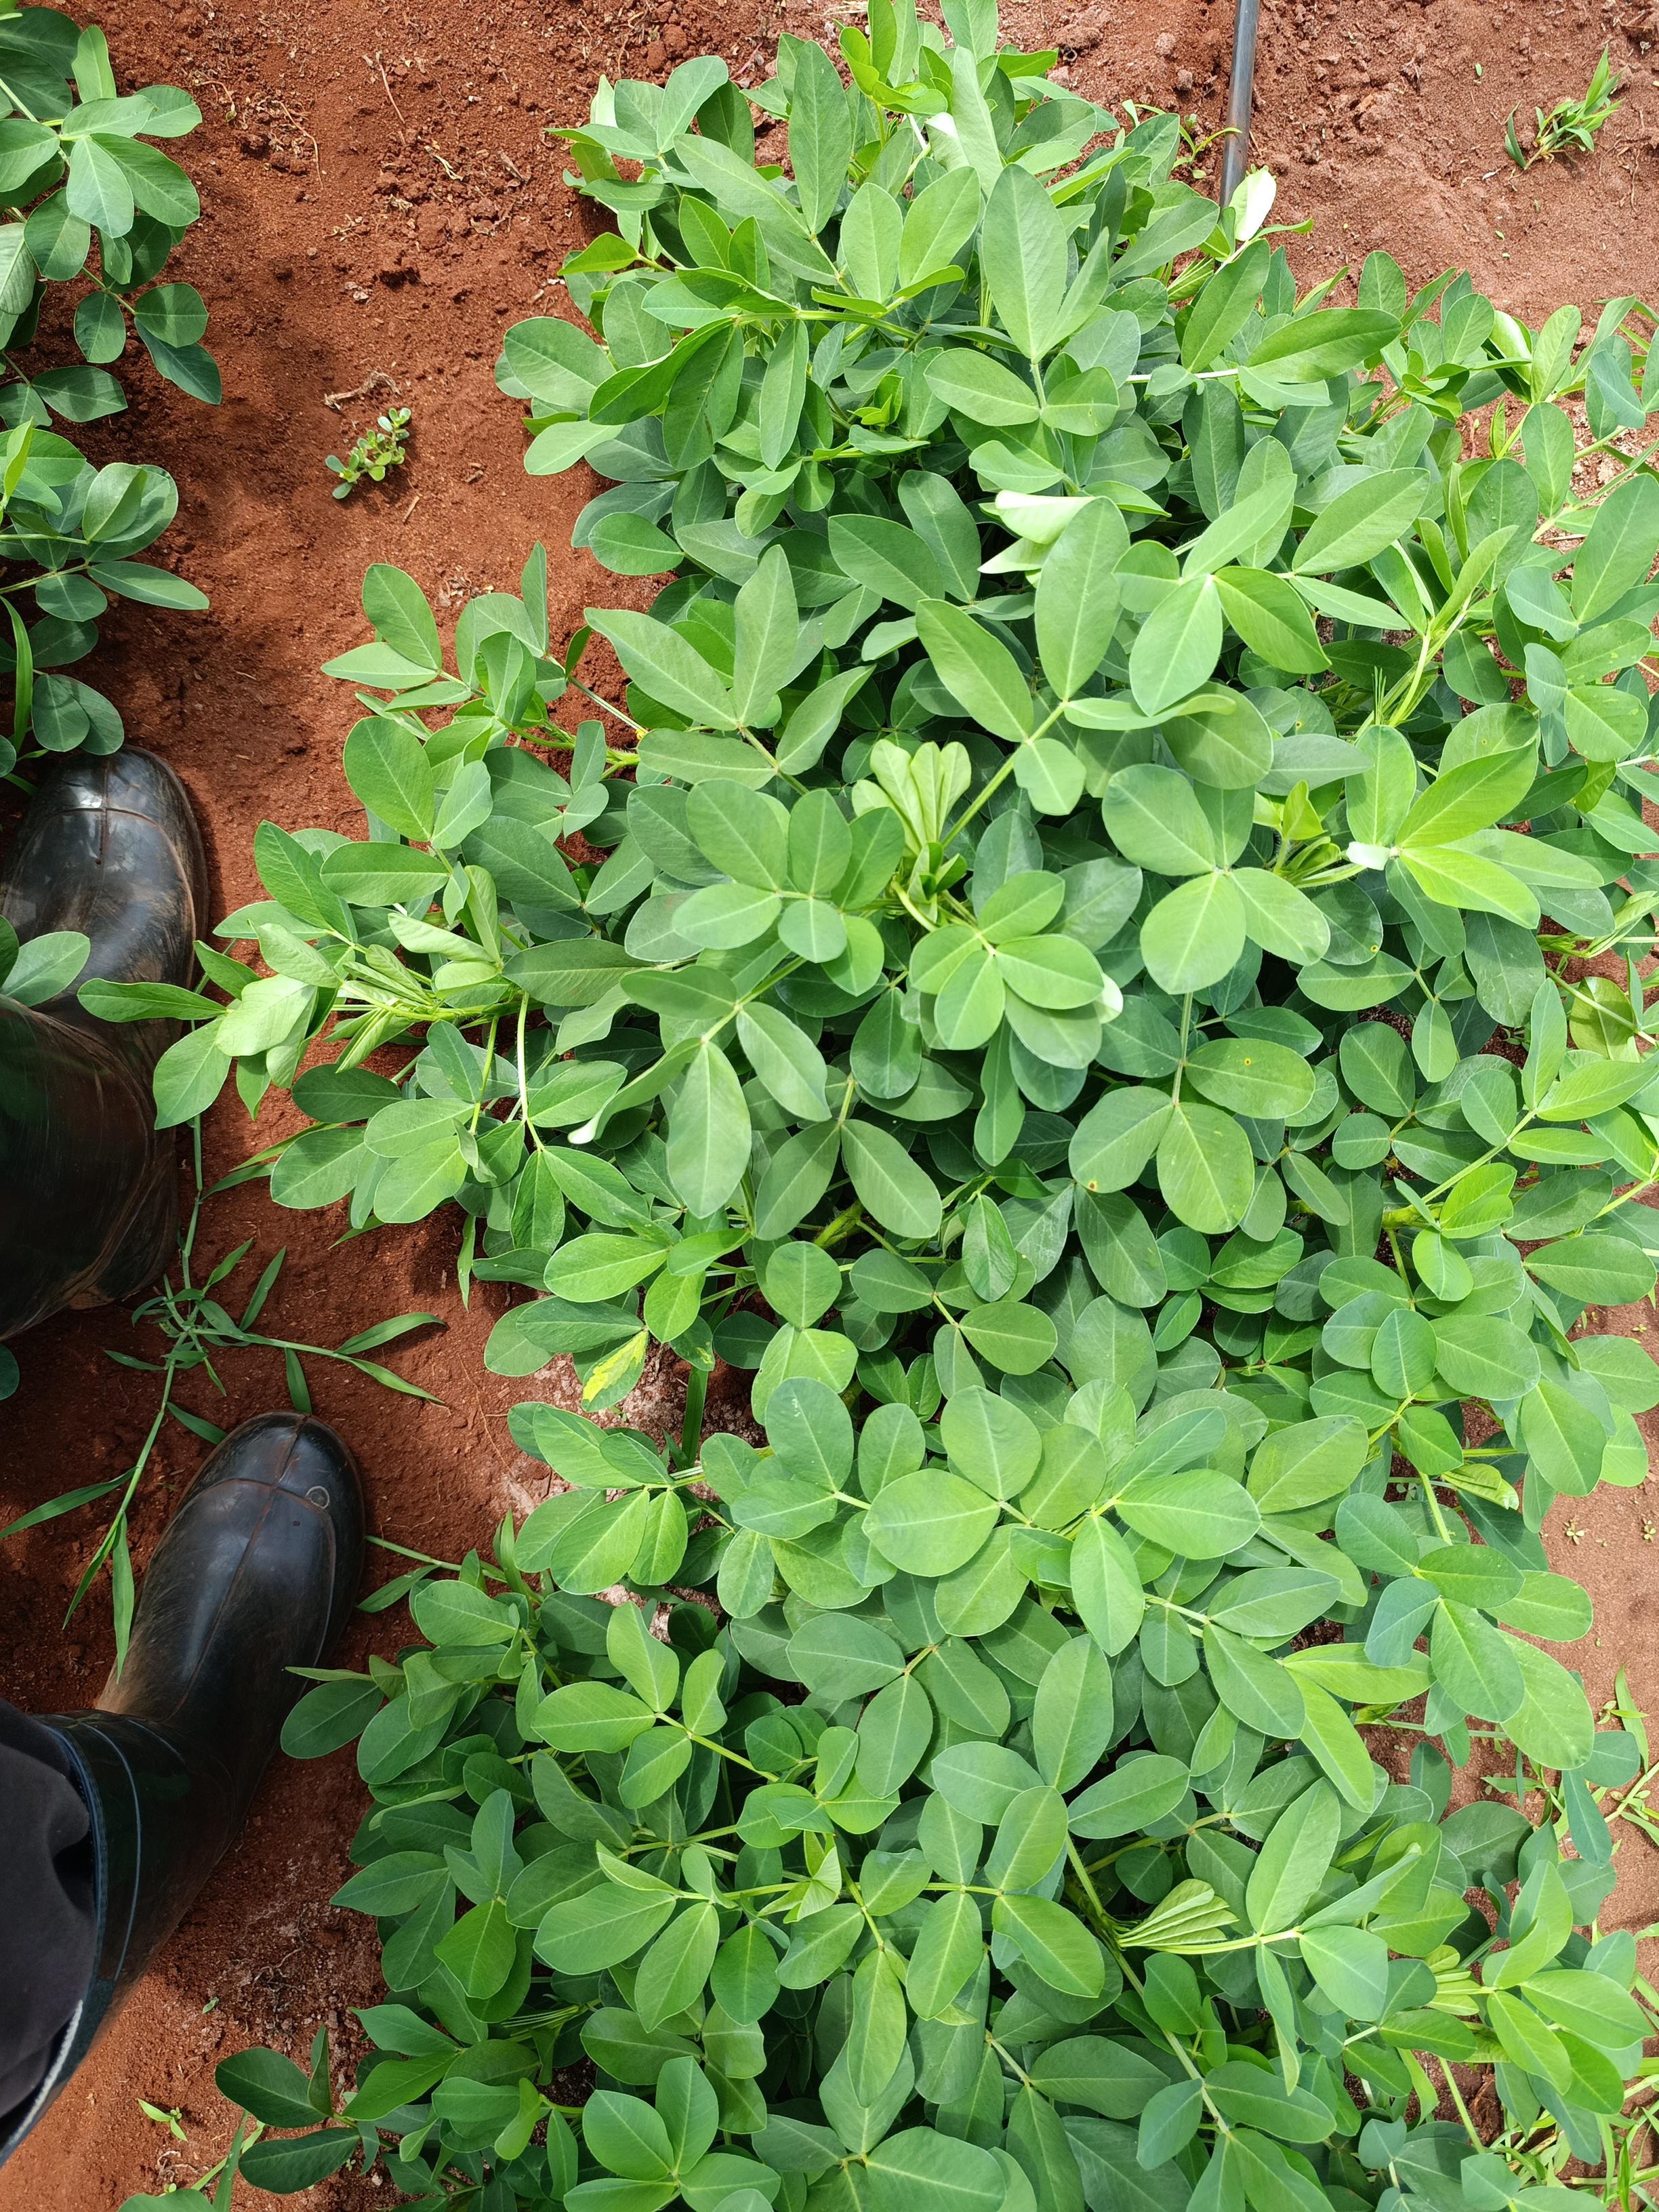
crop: groundnut
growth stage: flowering
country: Kenya
